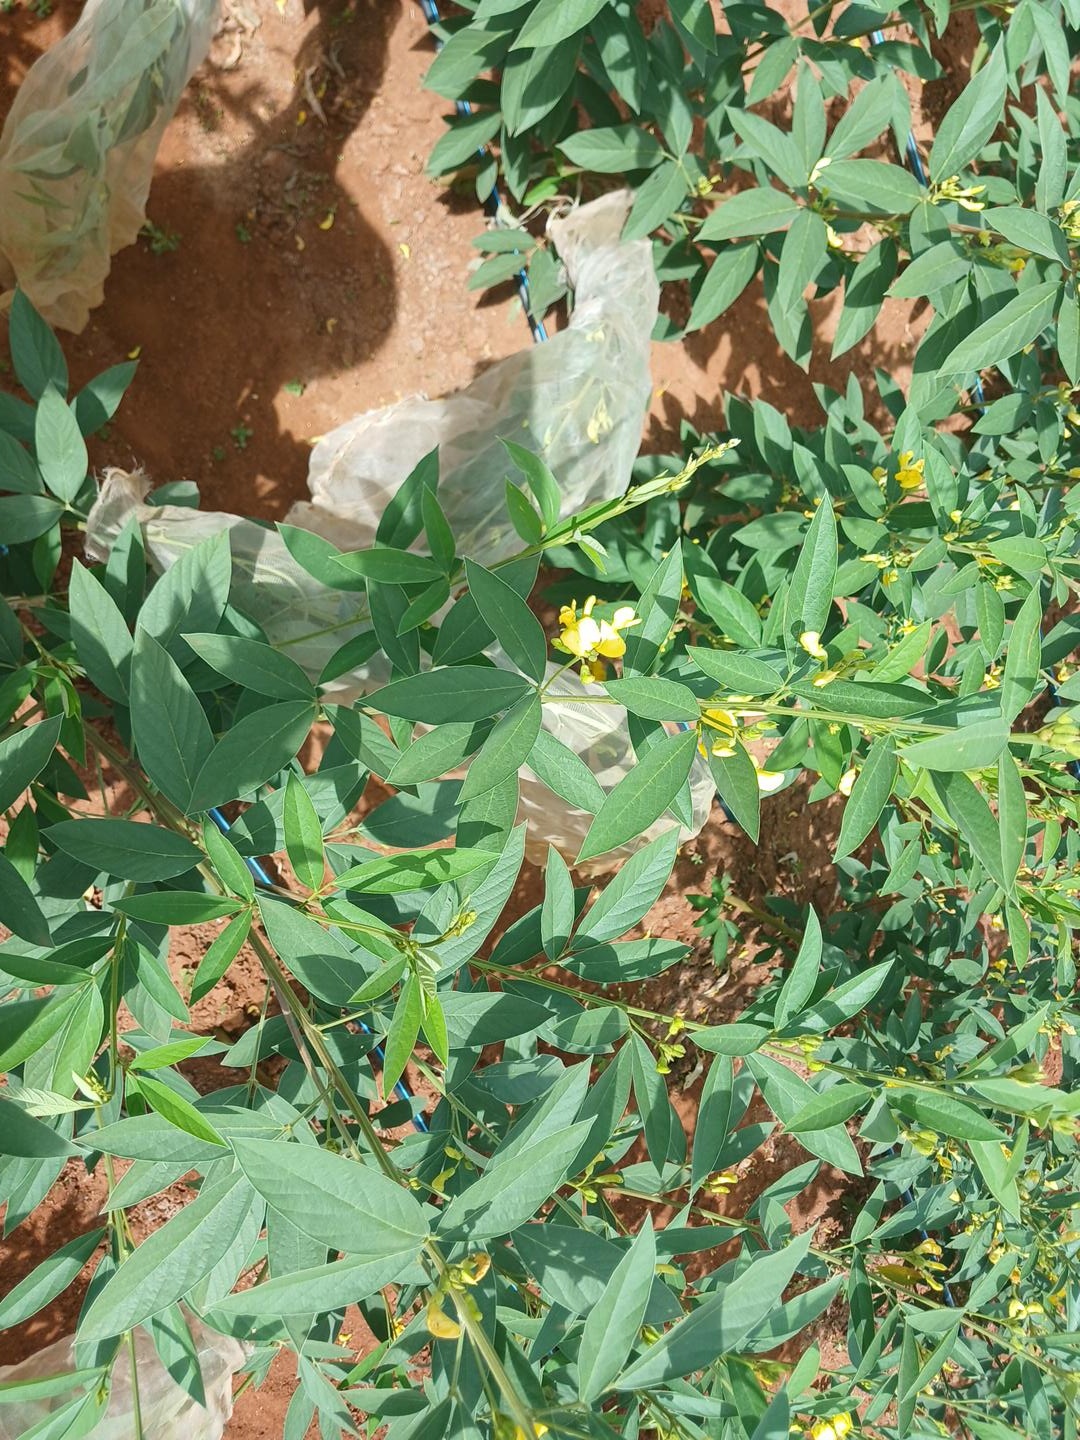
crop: pigeonpea
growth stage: flowering
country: Kenya
